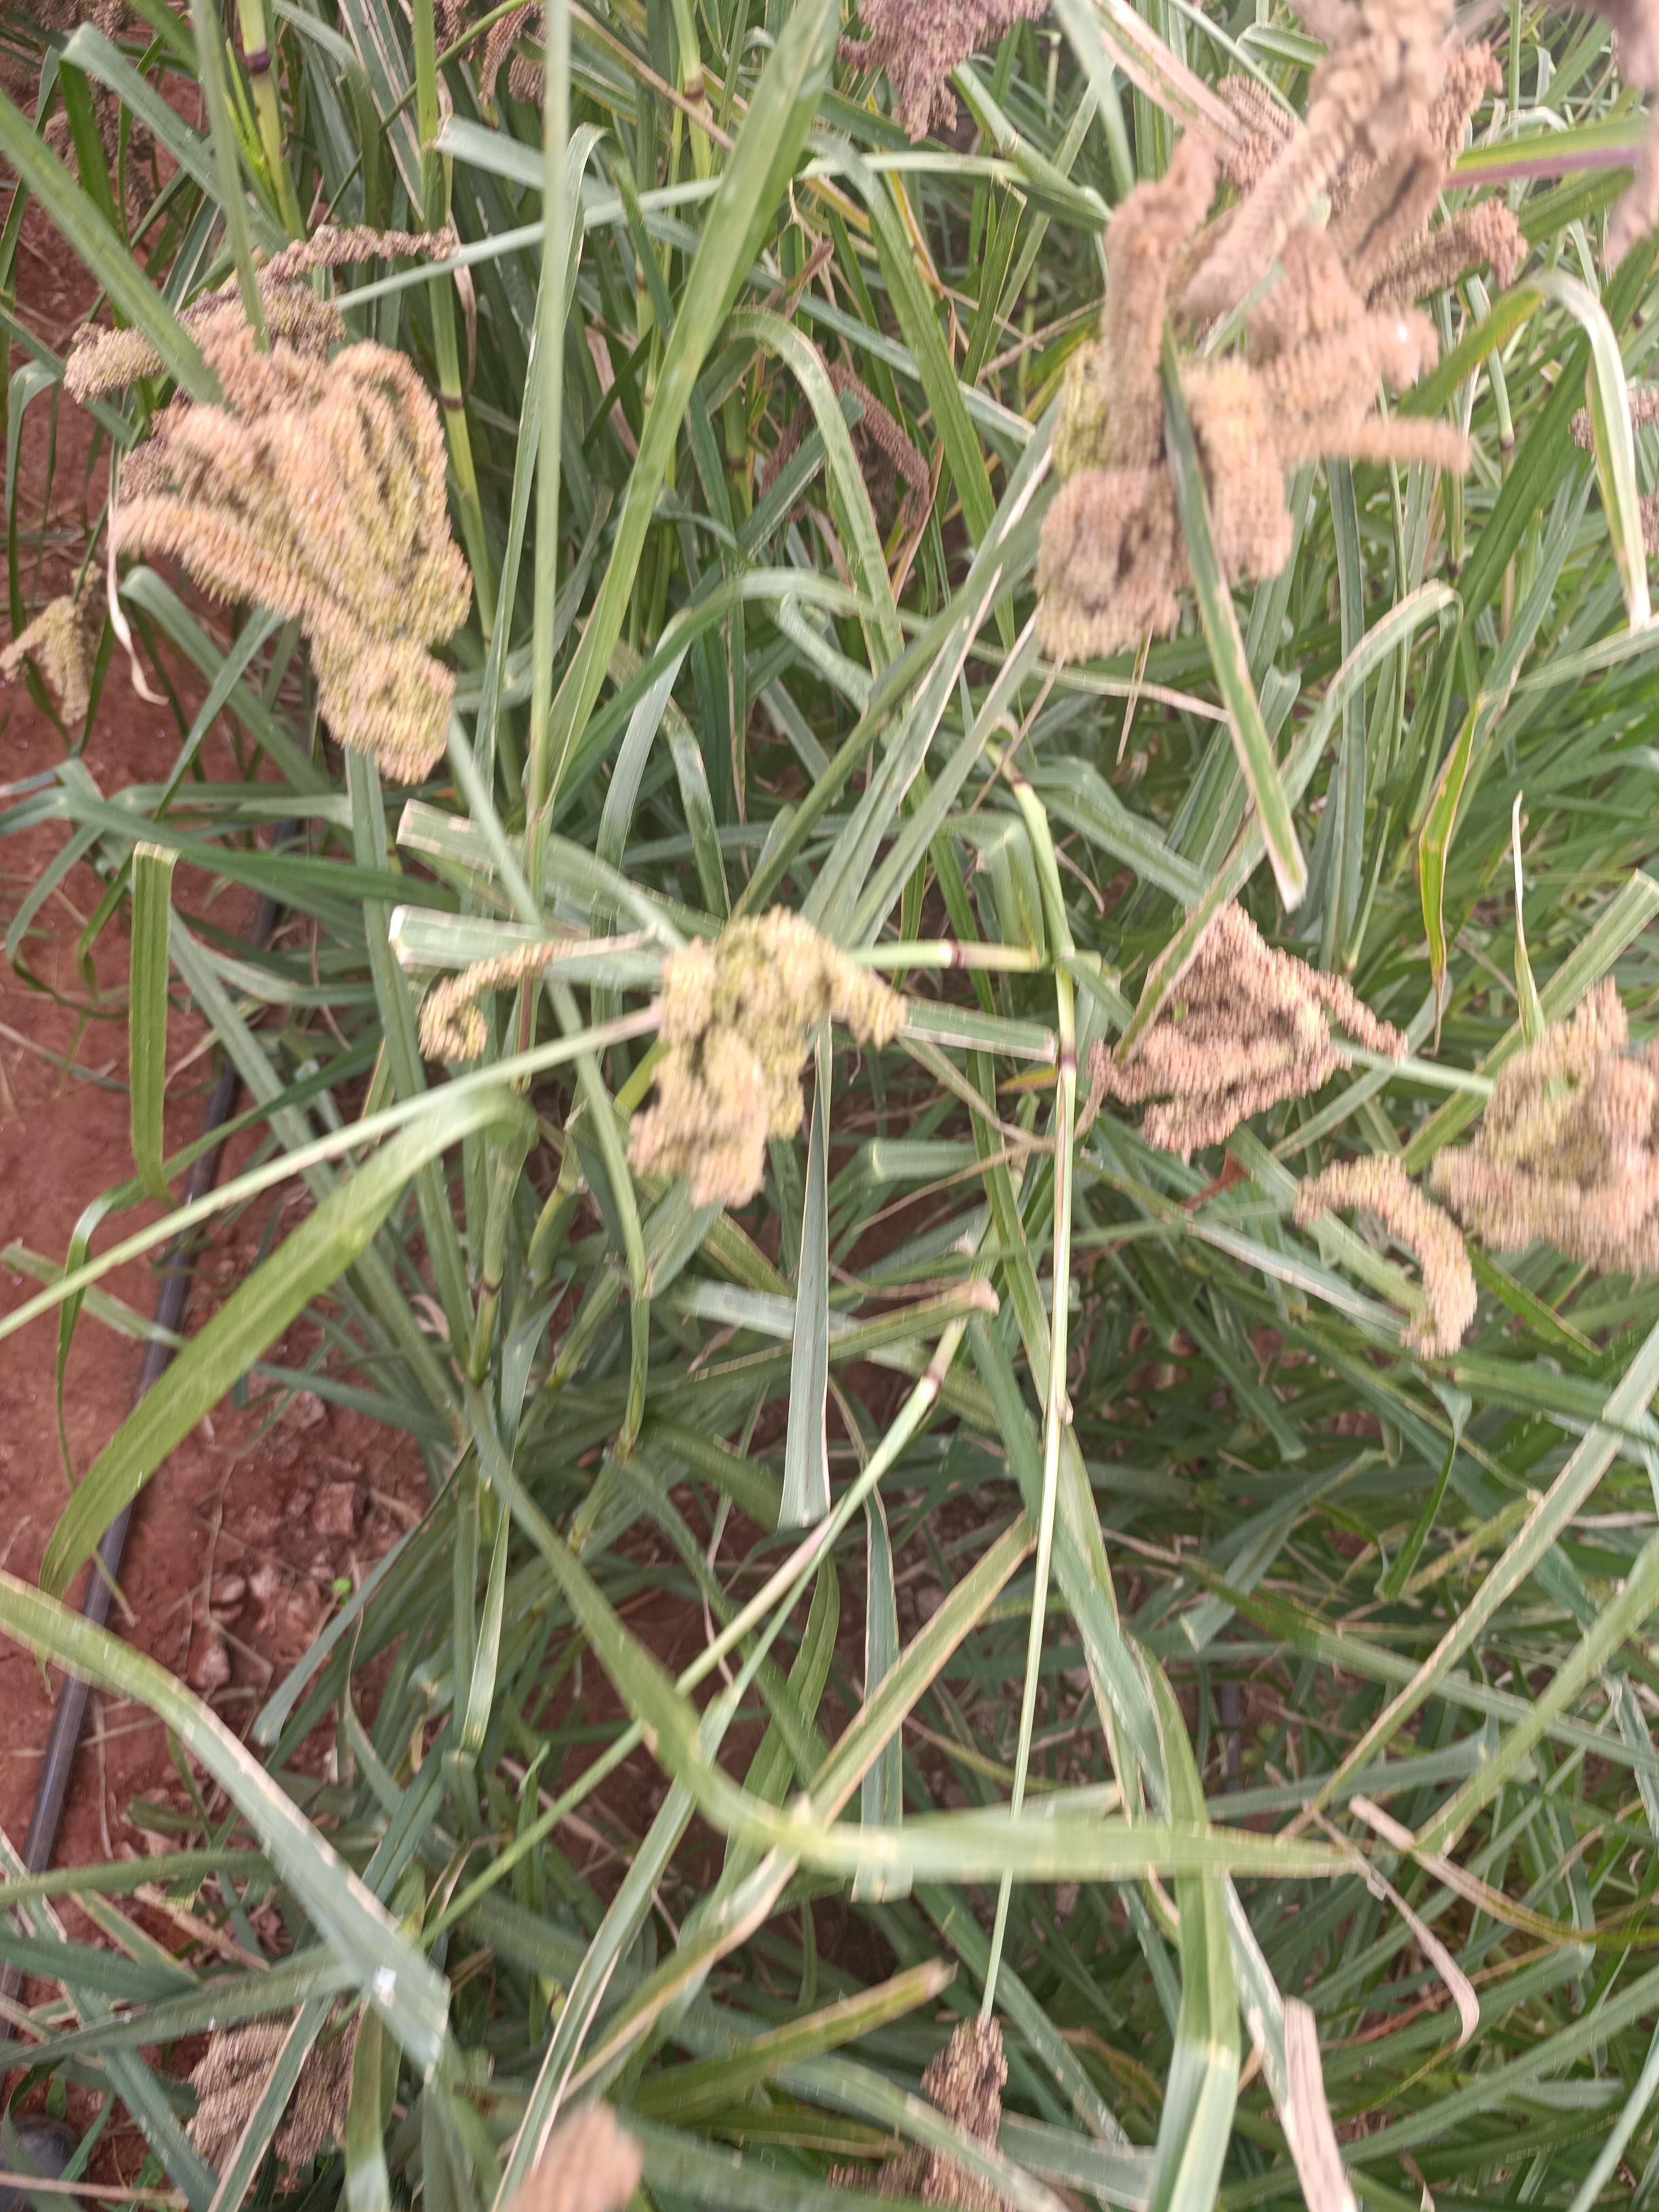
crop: finger millet
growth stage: filling grain
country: Kenya
